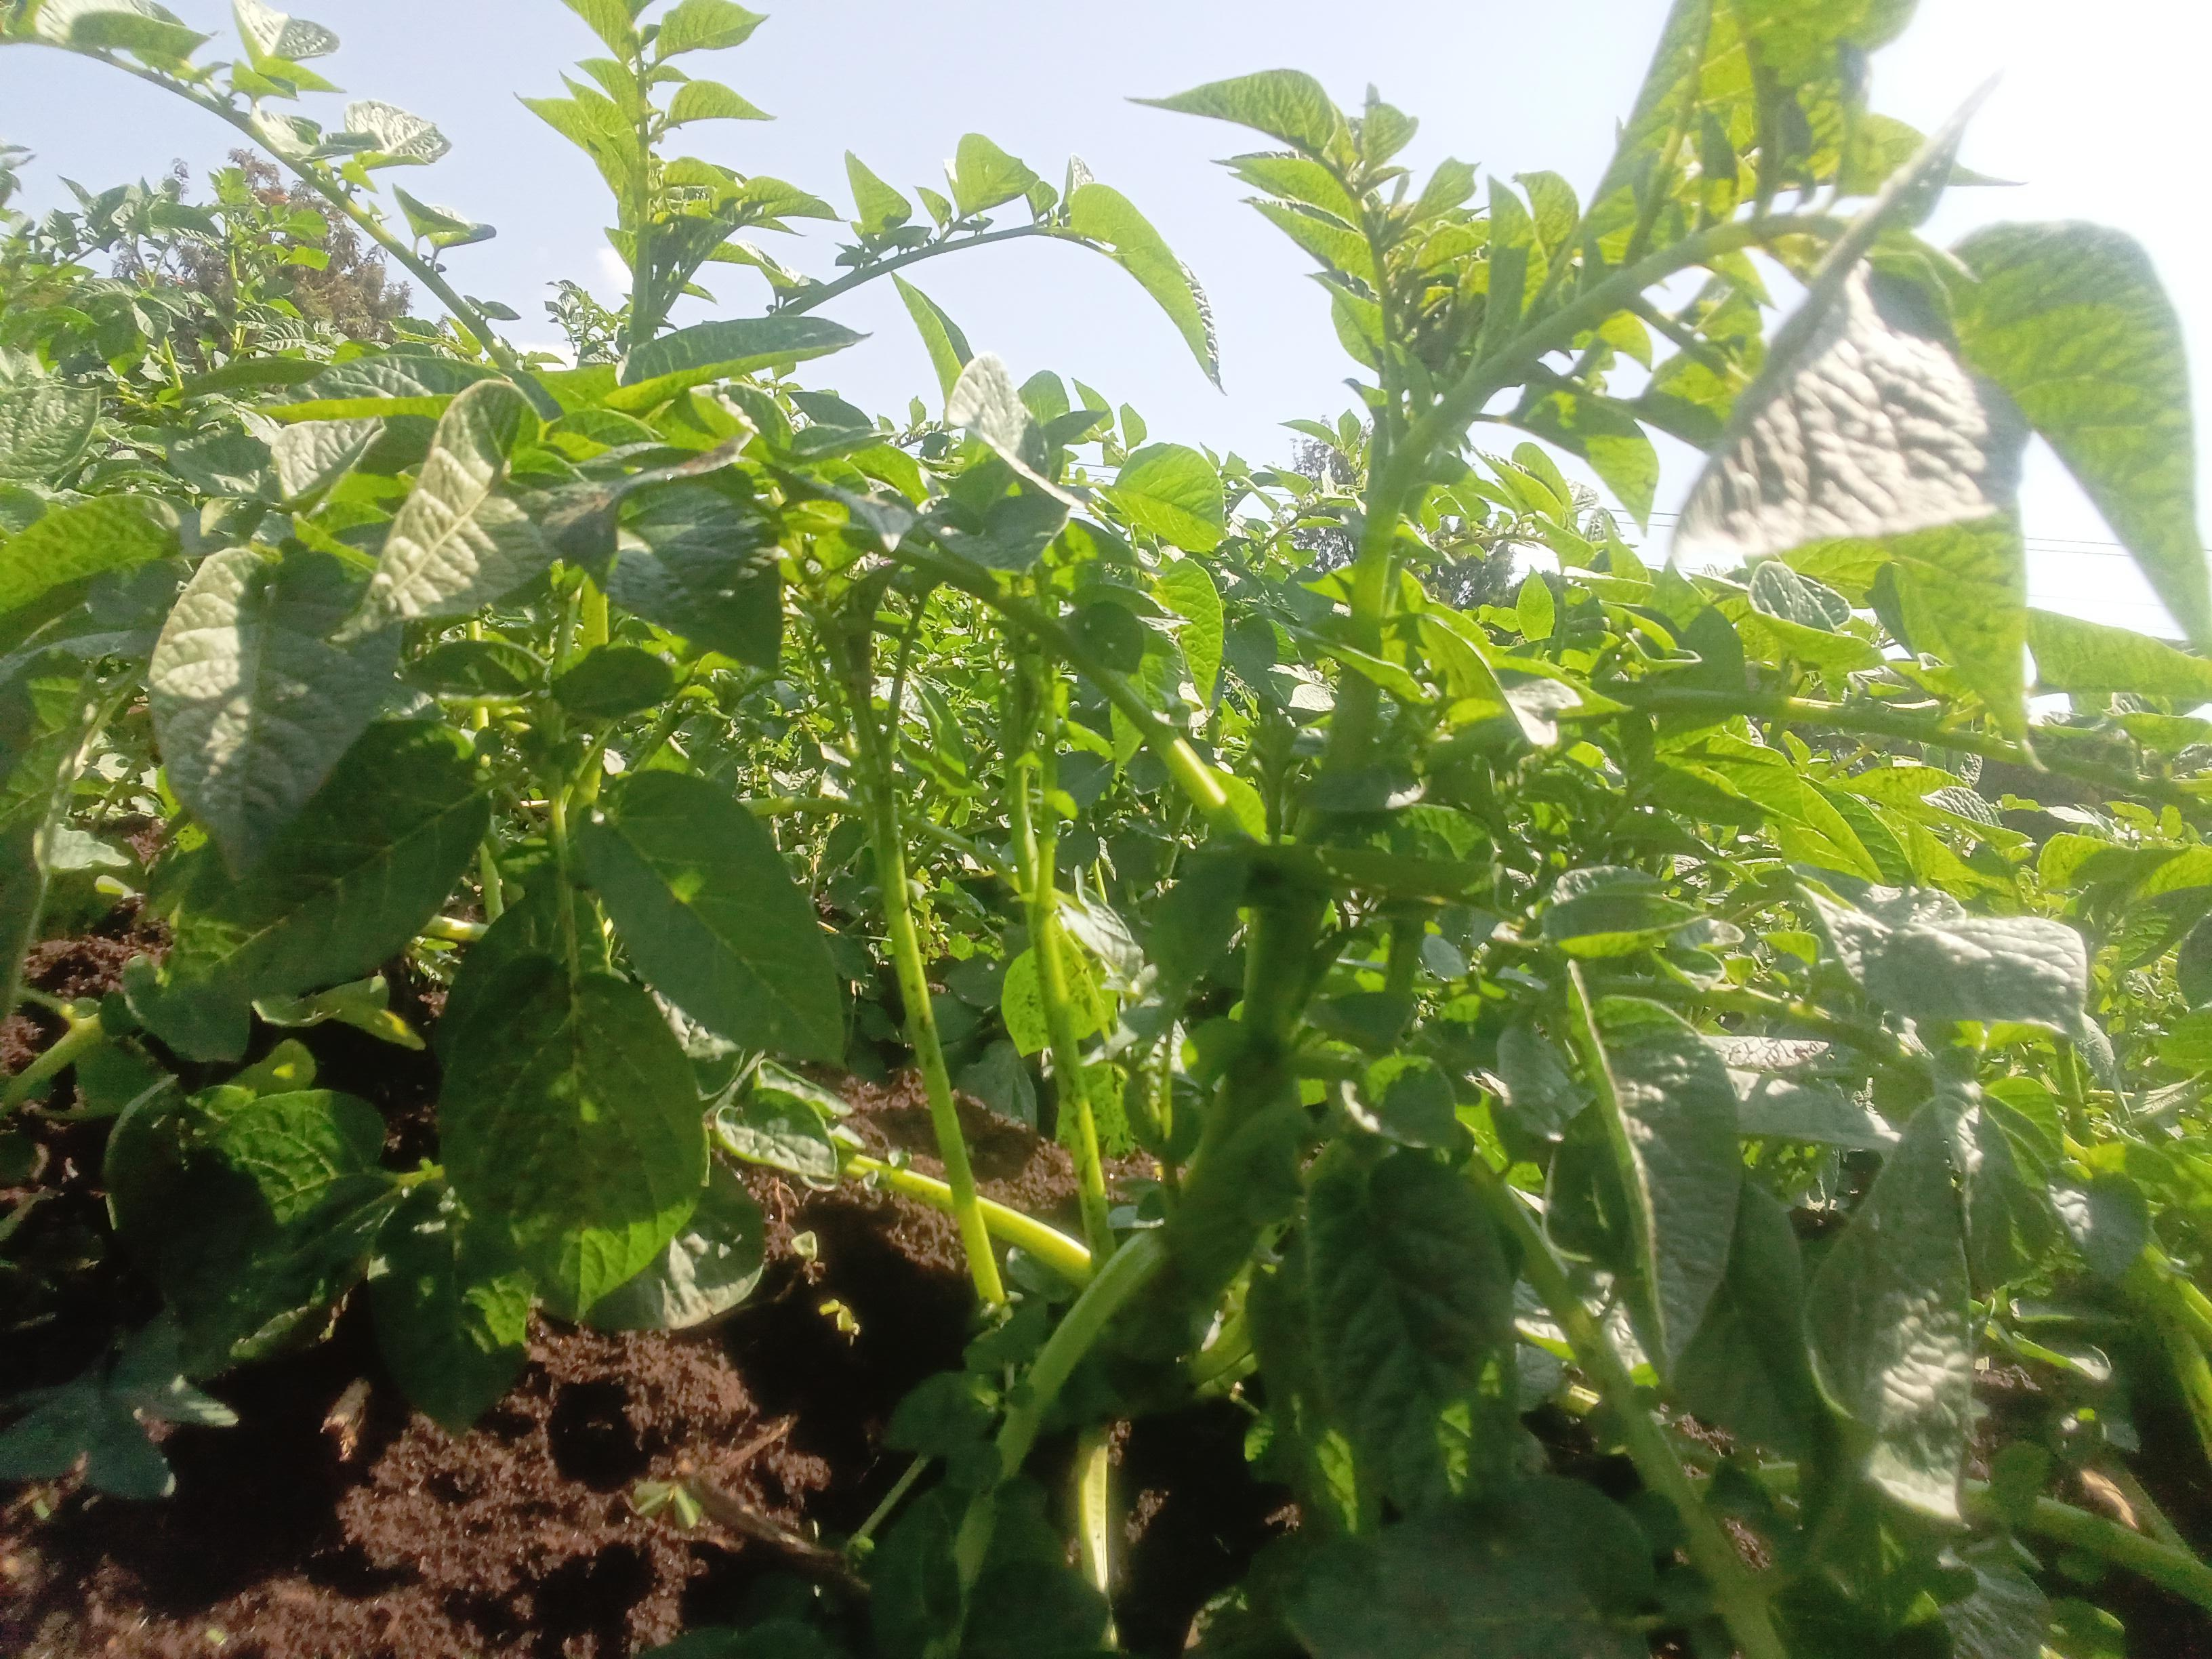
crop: potato
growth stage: vegetative
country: Kenya
